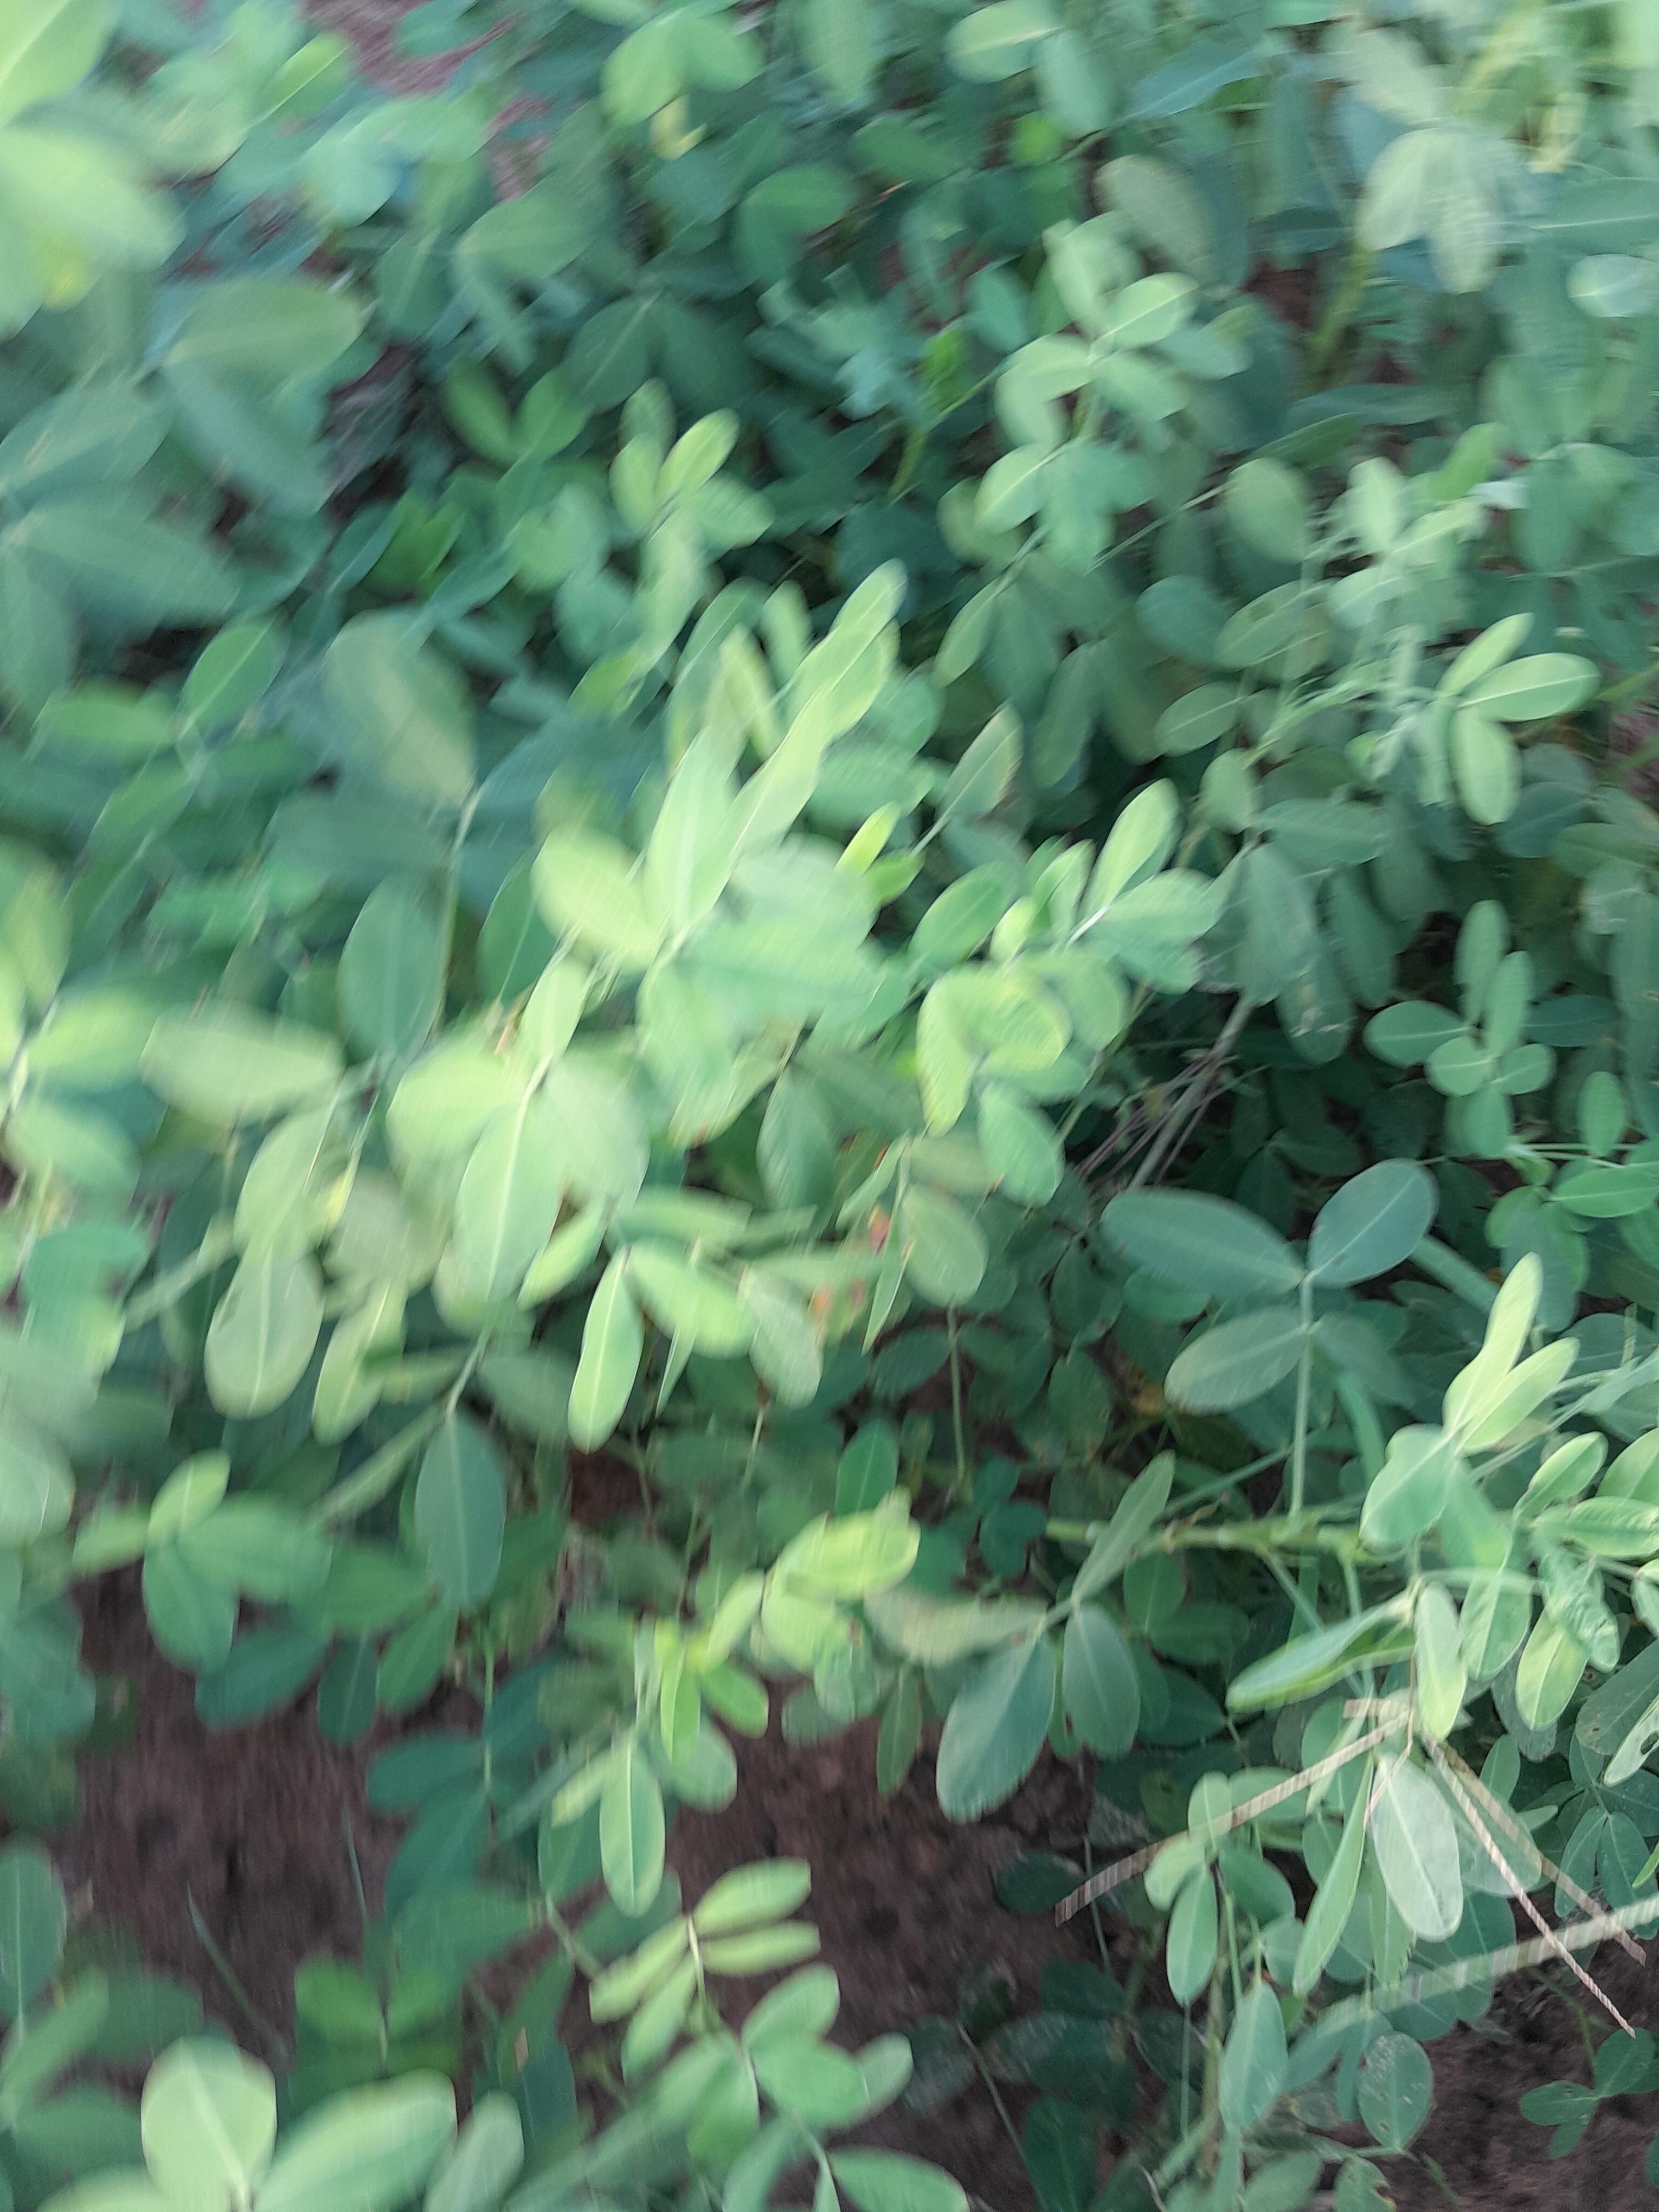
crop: groundnut
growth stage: flowering
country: Senegal
